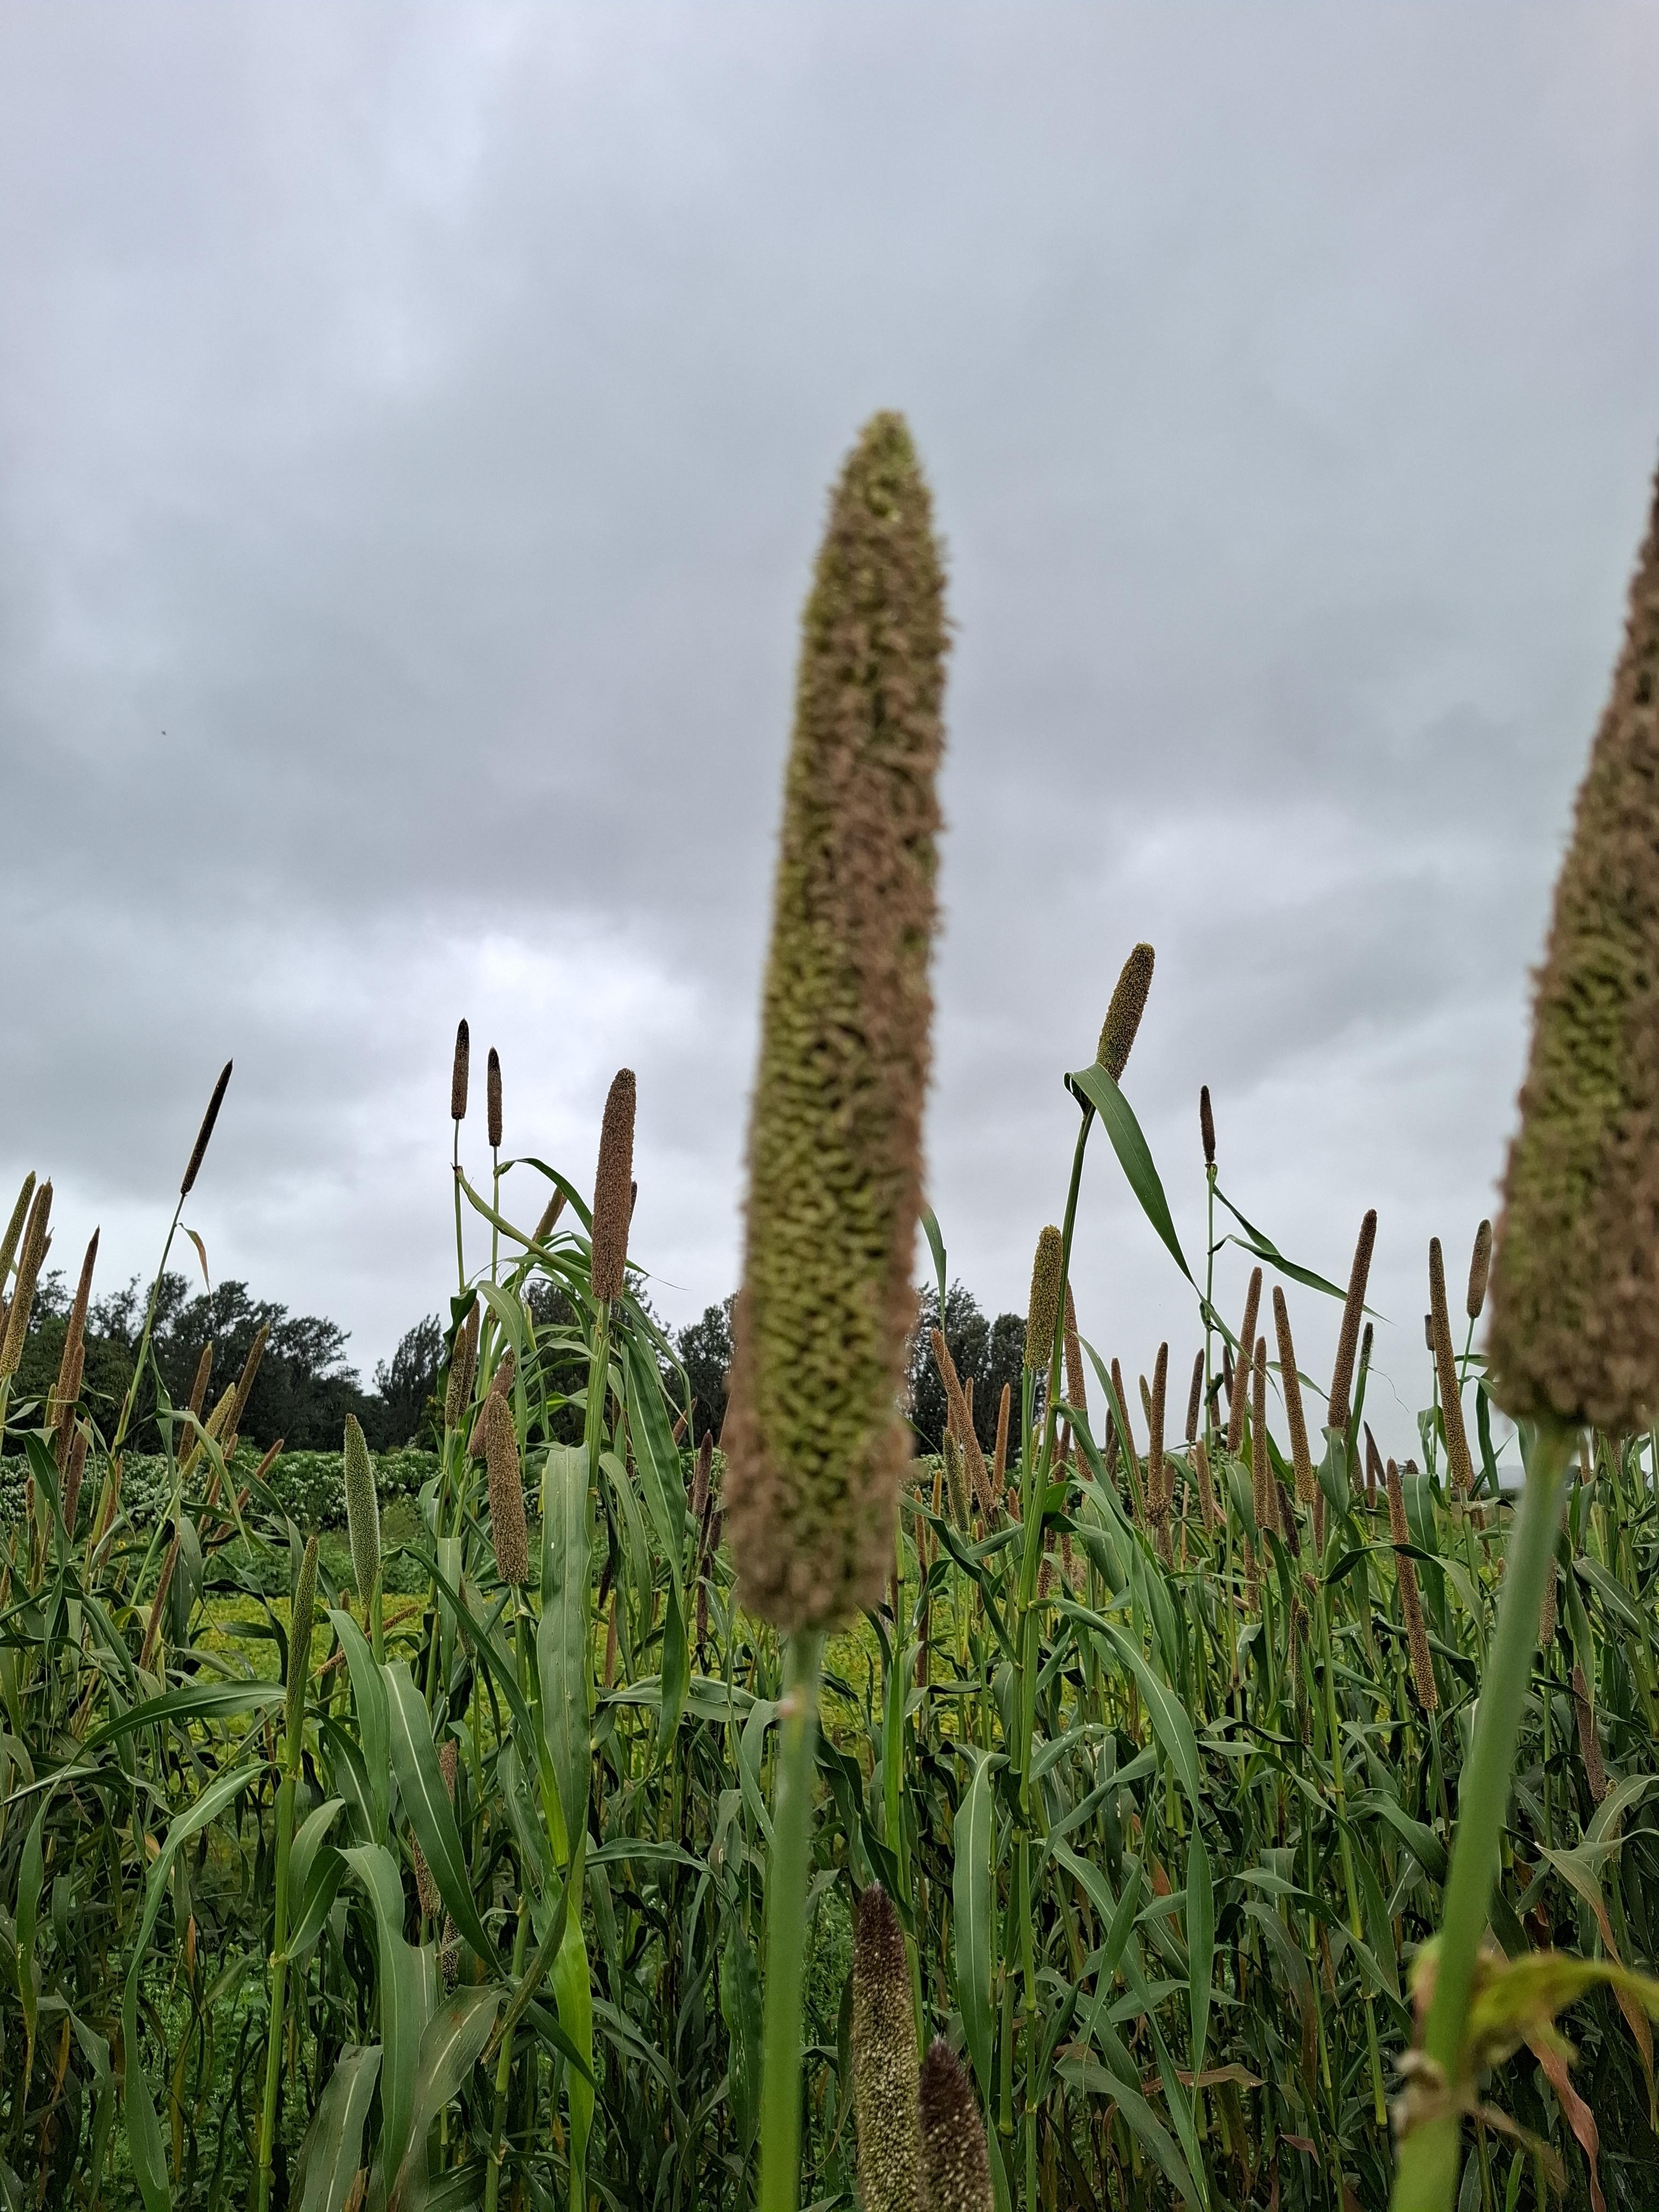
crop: sorghum
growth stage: harvest maturity
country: Tanzania
